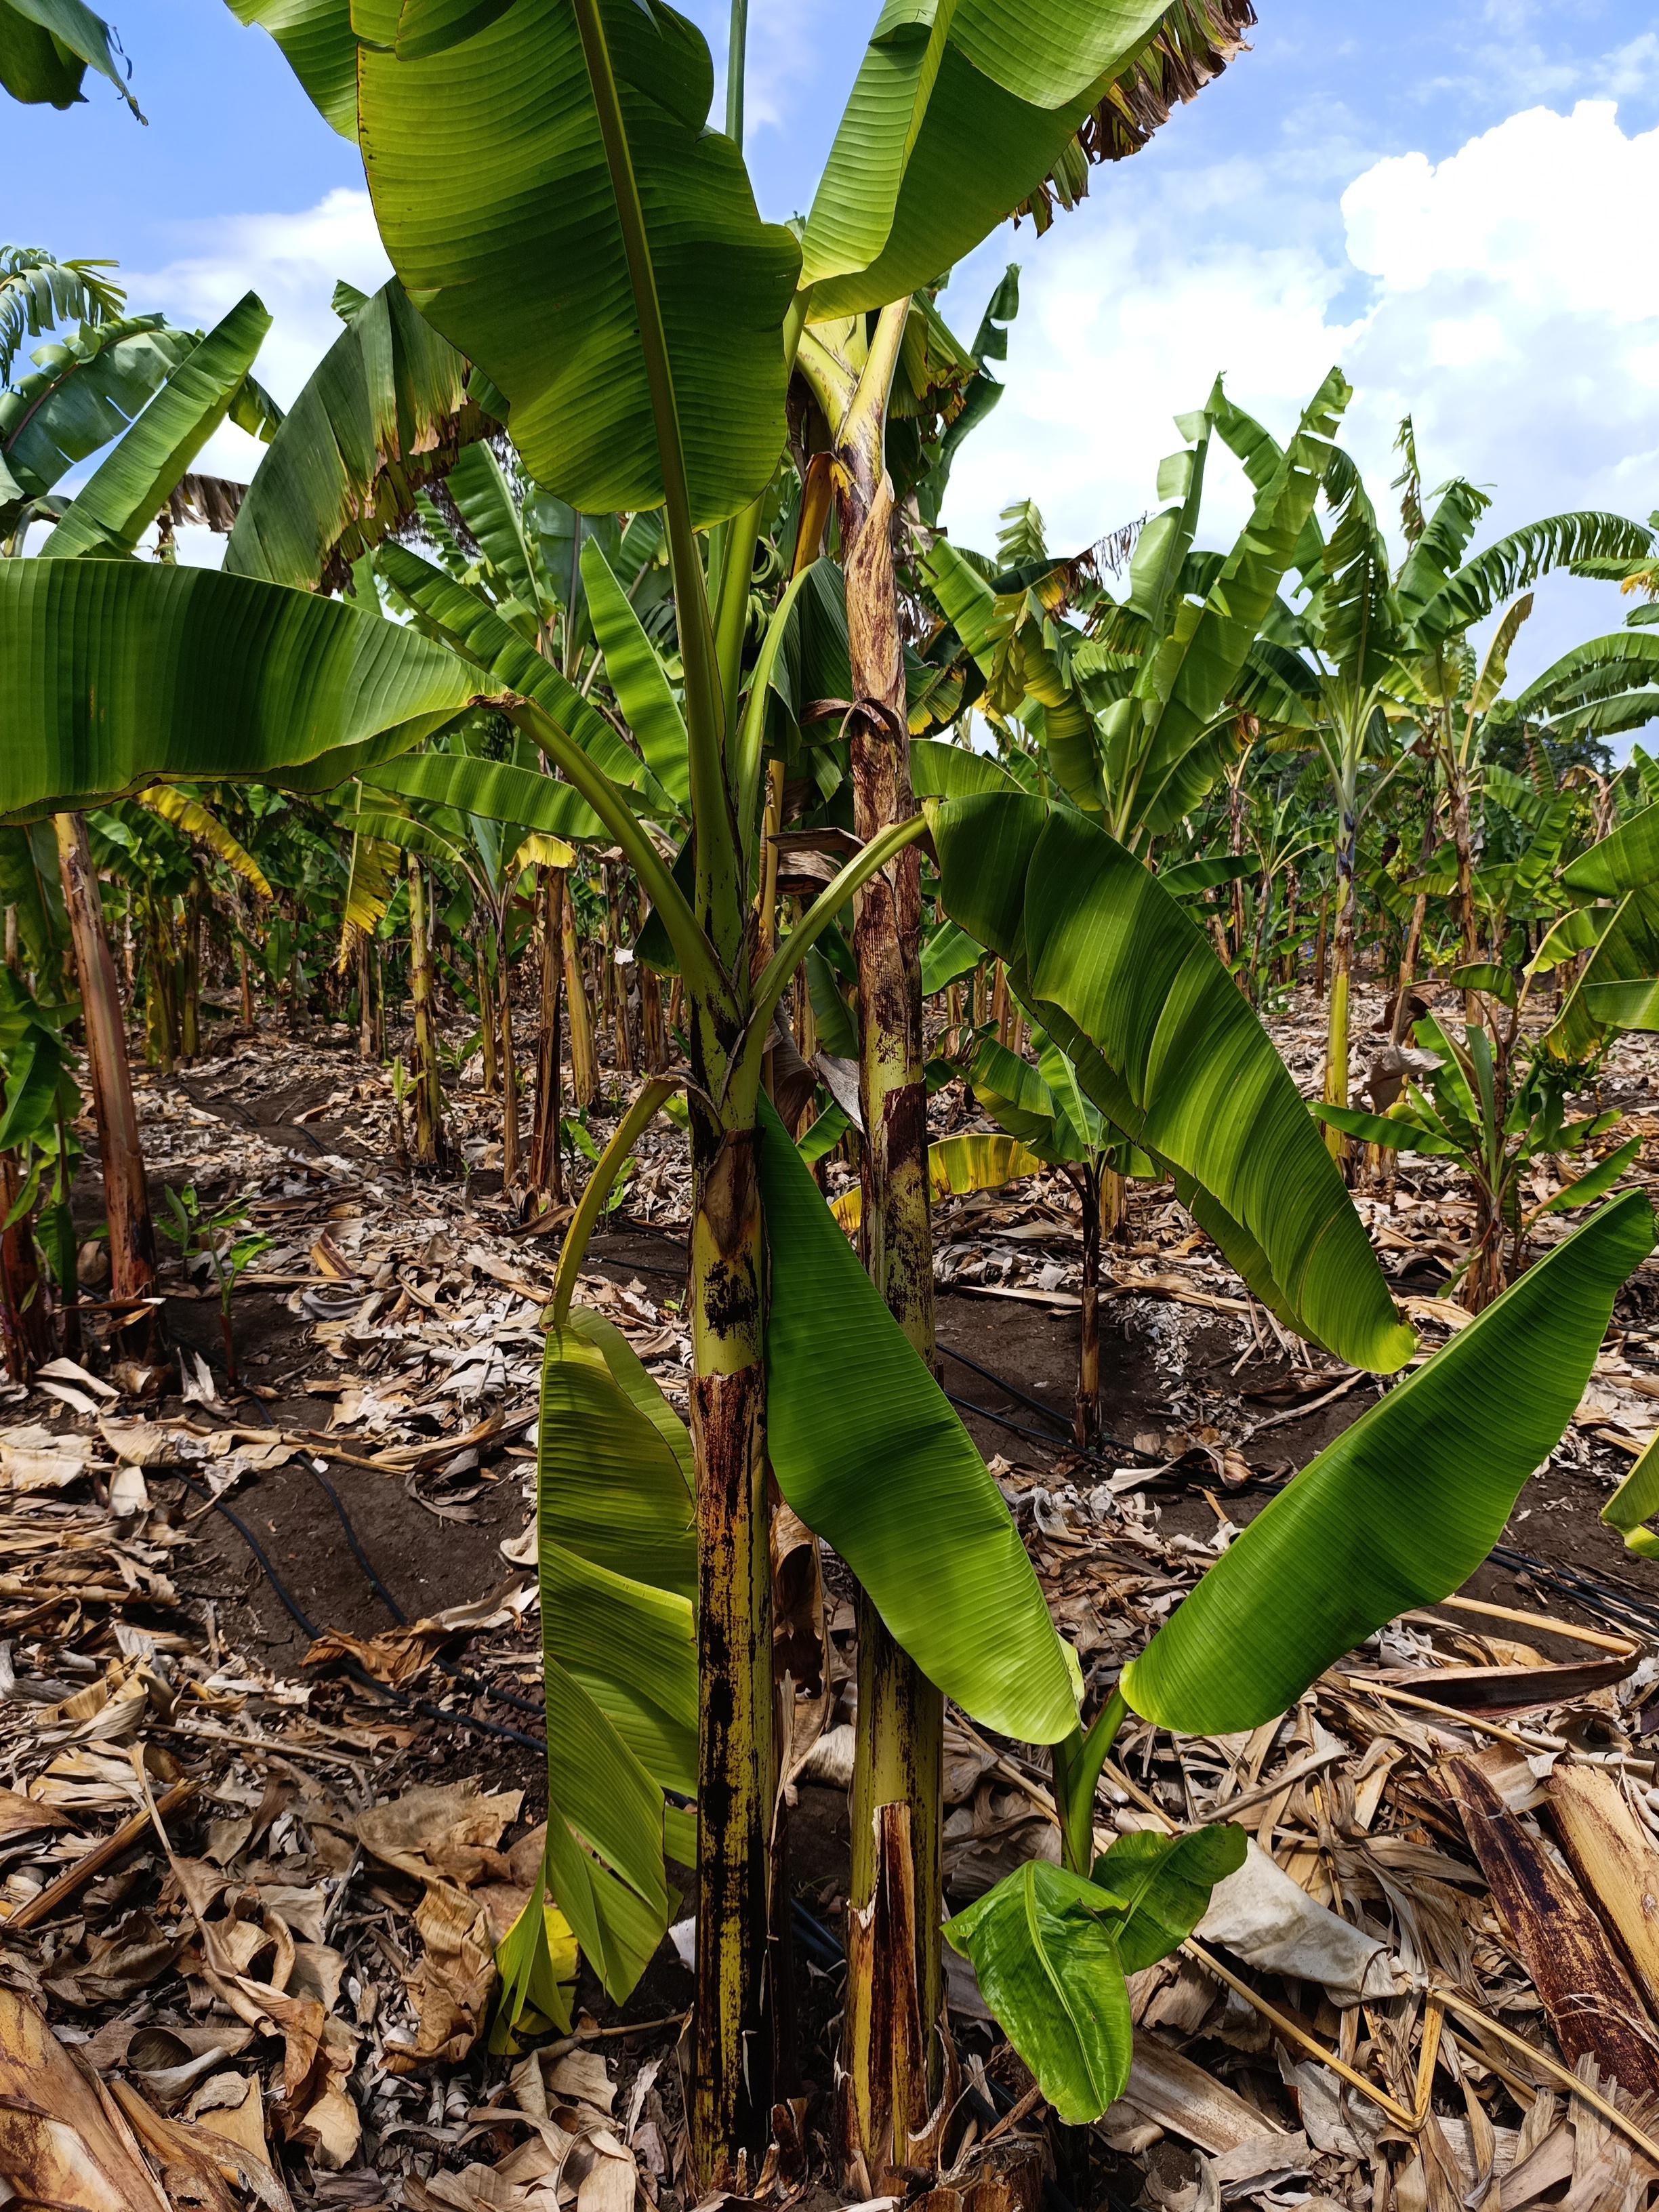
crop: banana
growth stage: development fruit
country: Tanzania
